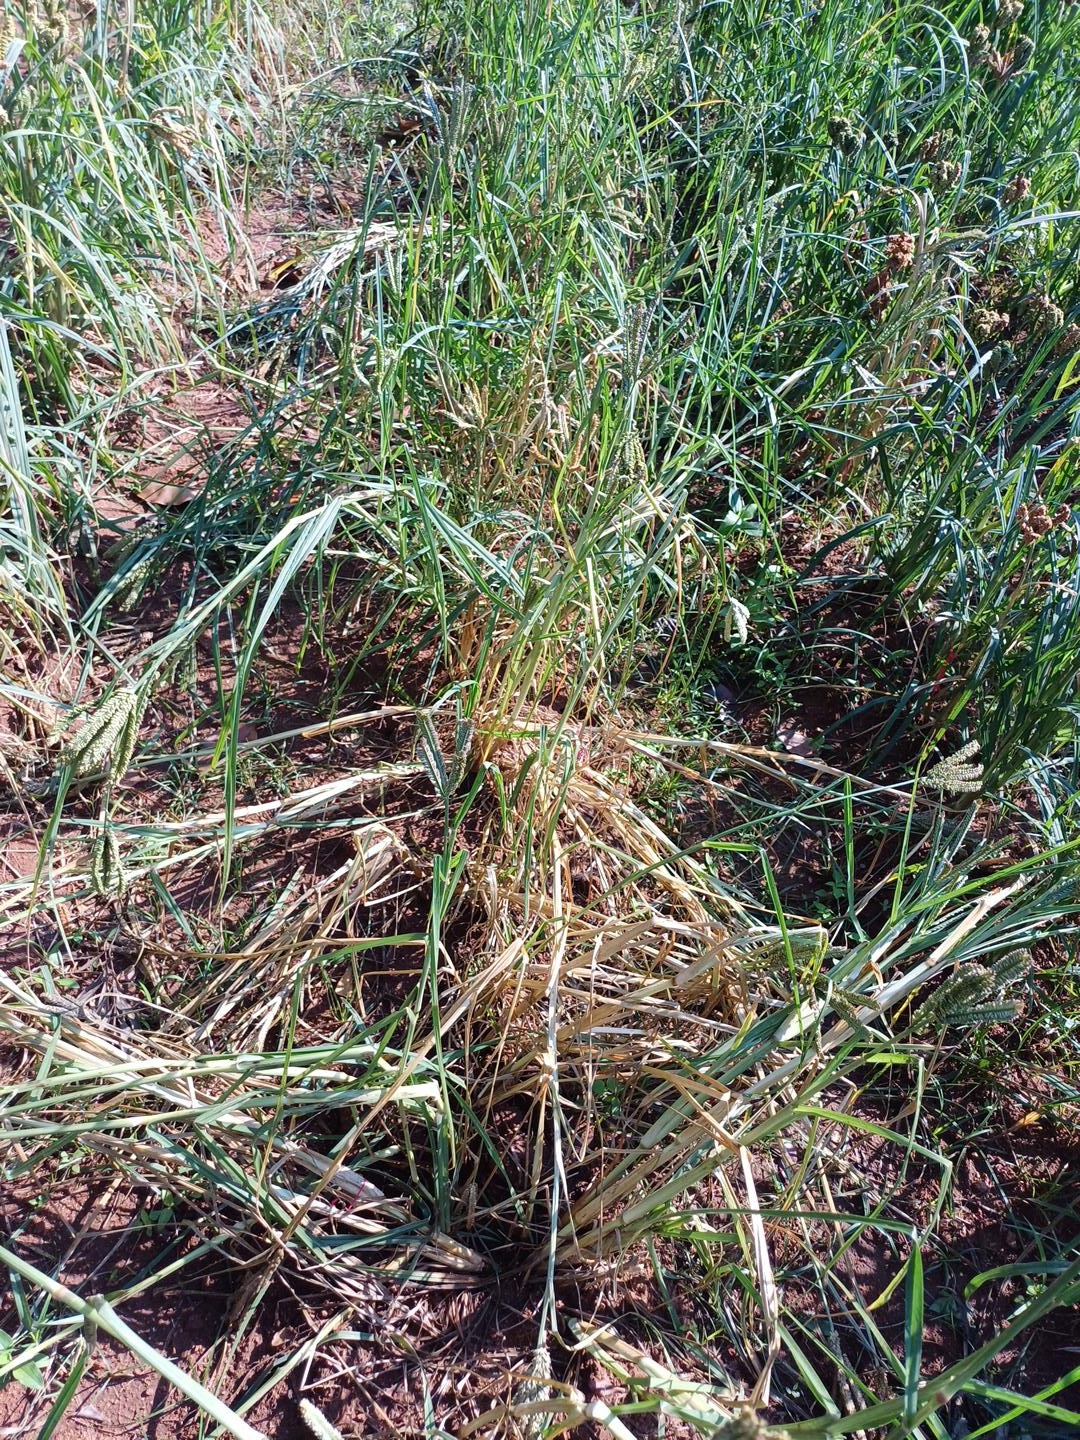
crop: finger millet
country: Kenya
